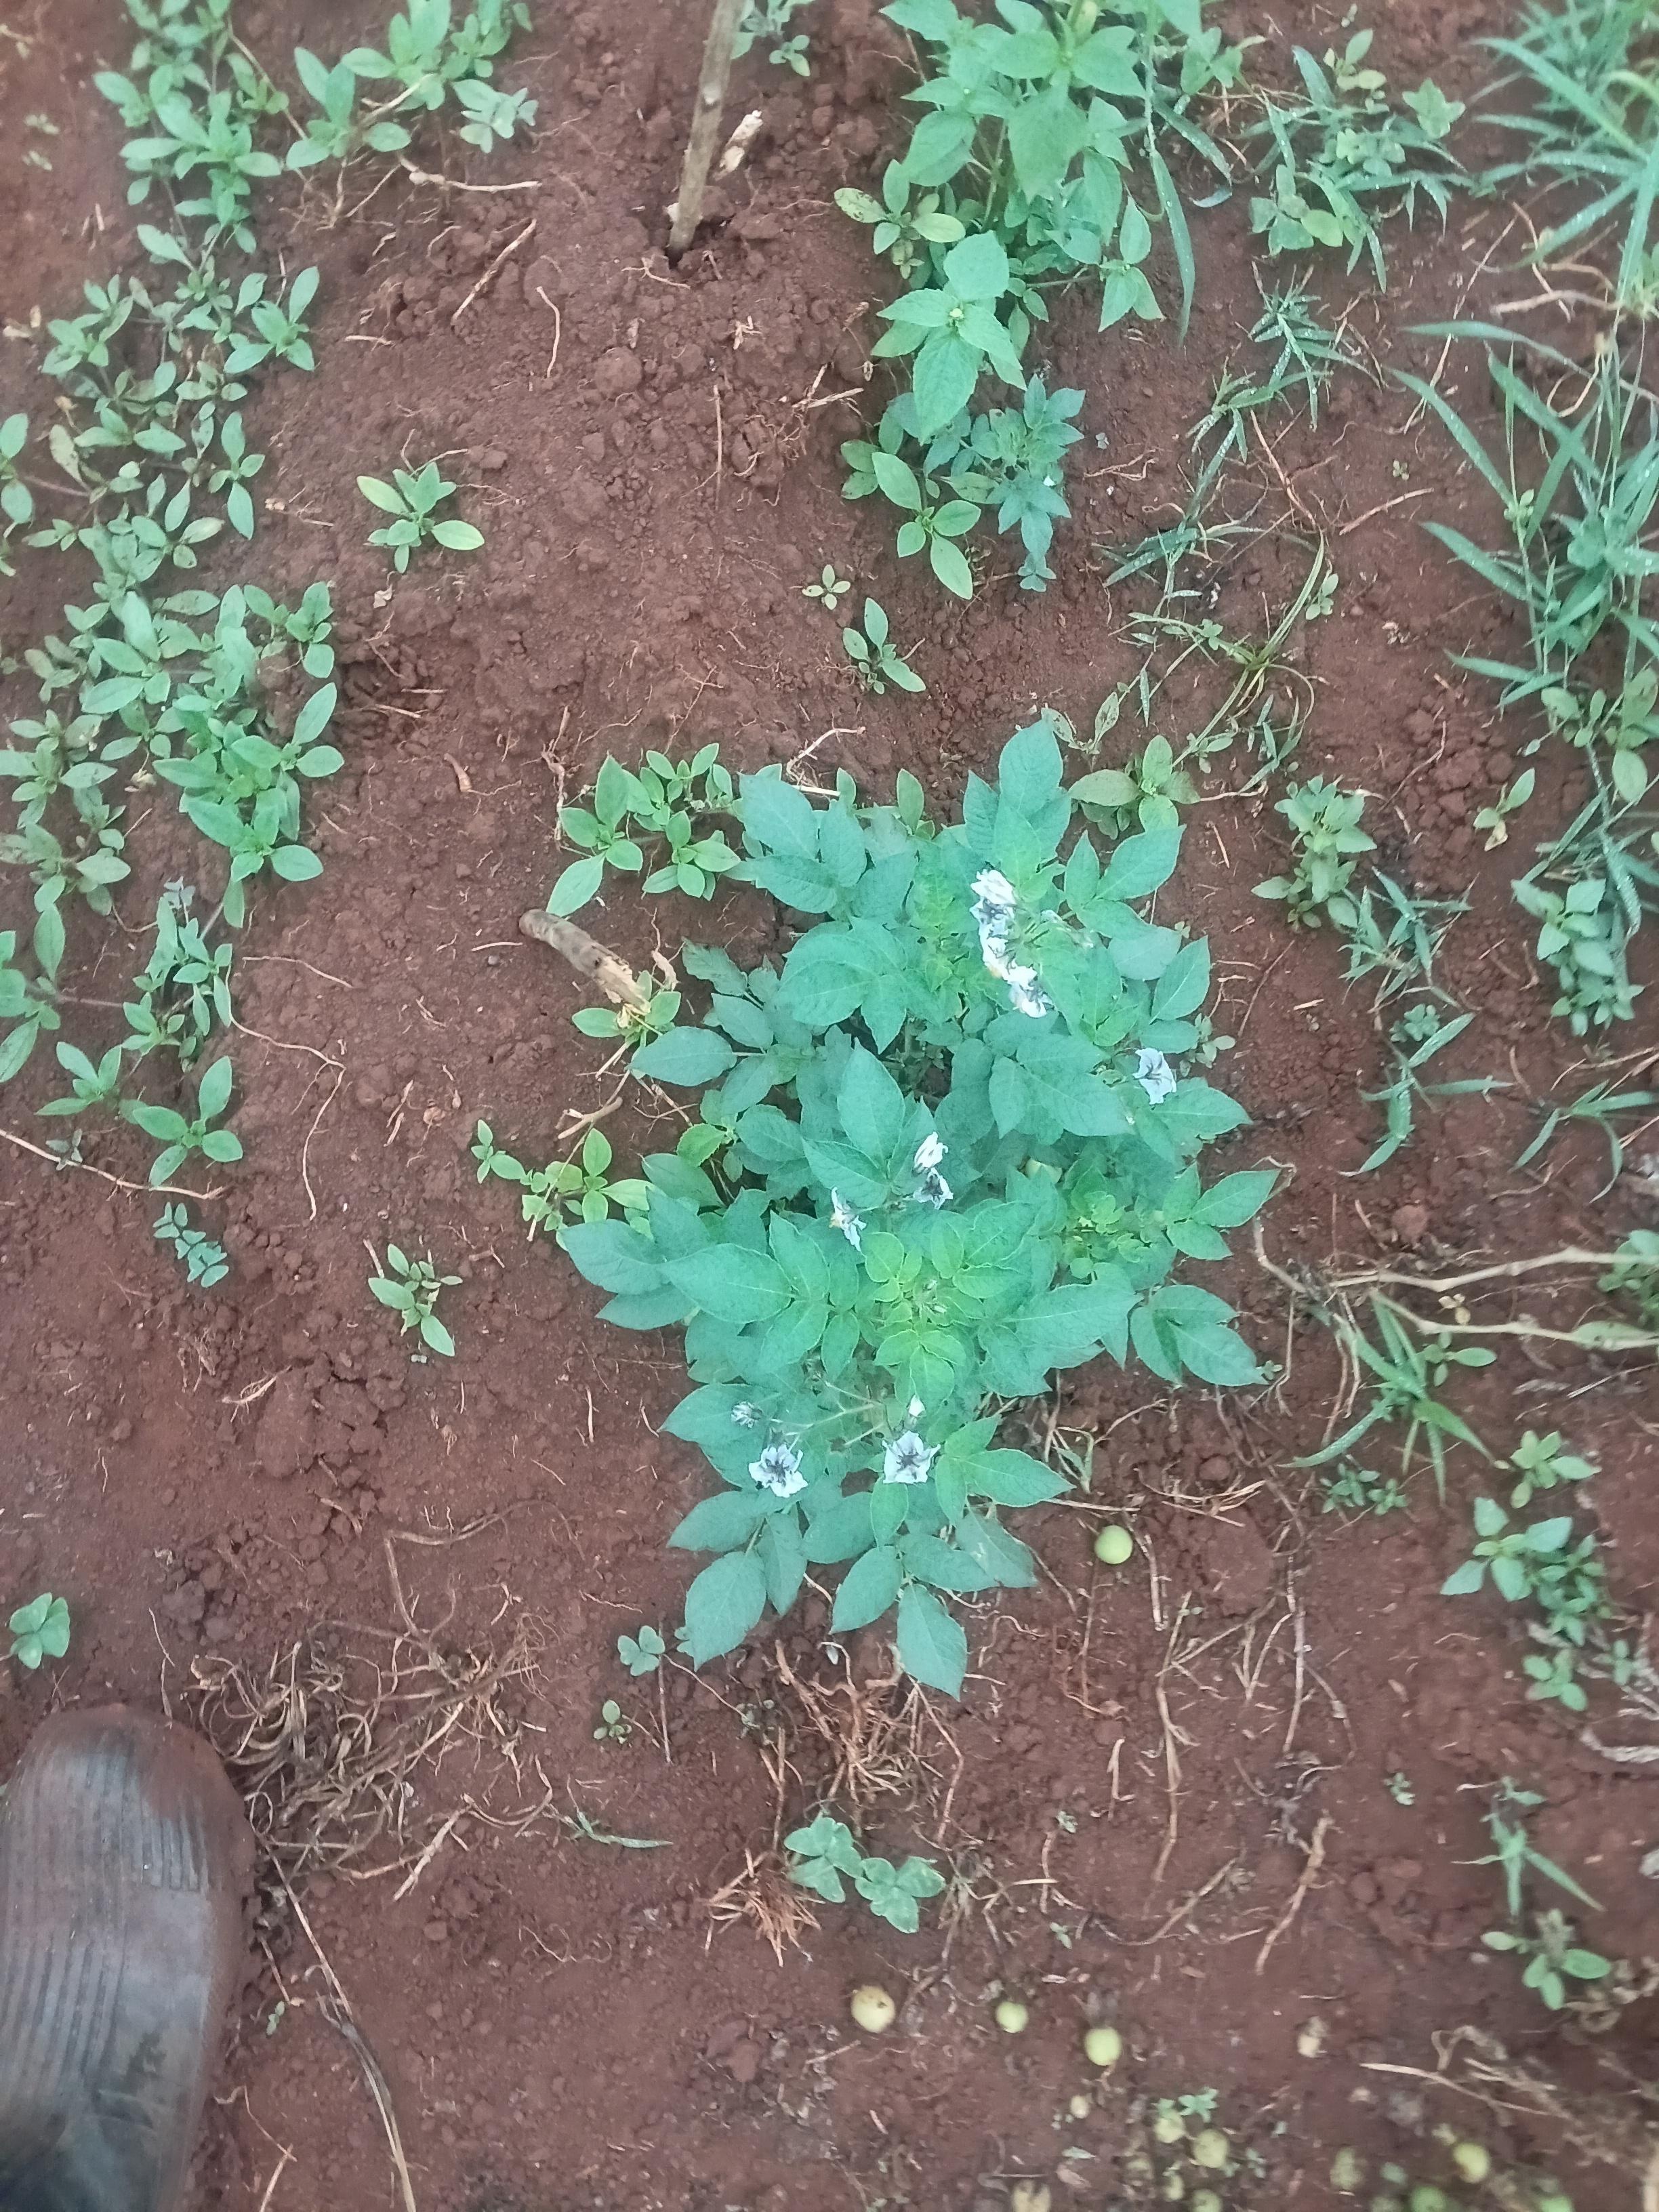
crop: potato
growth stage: harvest maturity
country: Kenya
